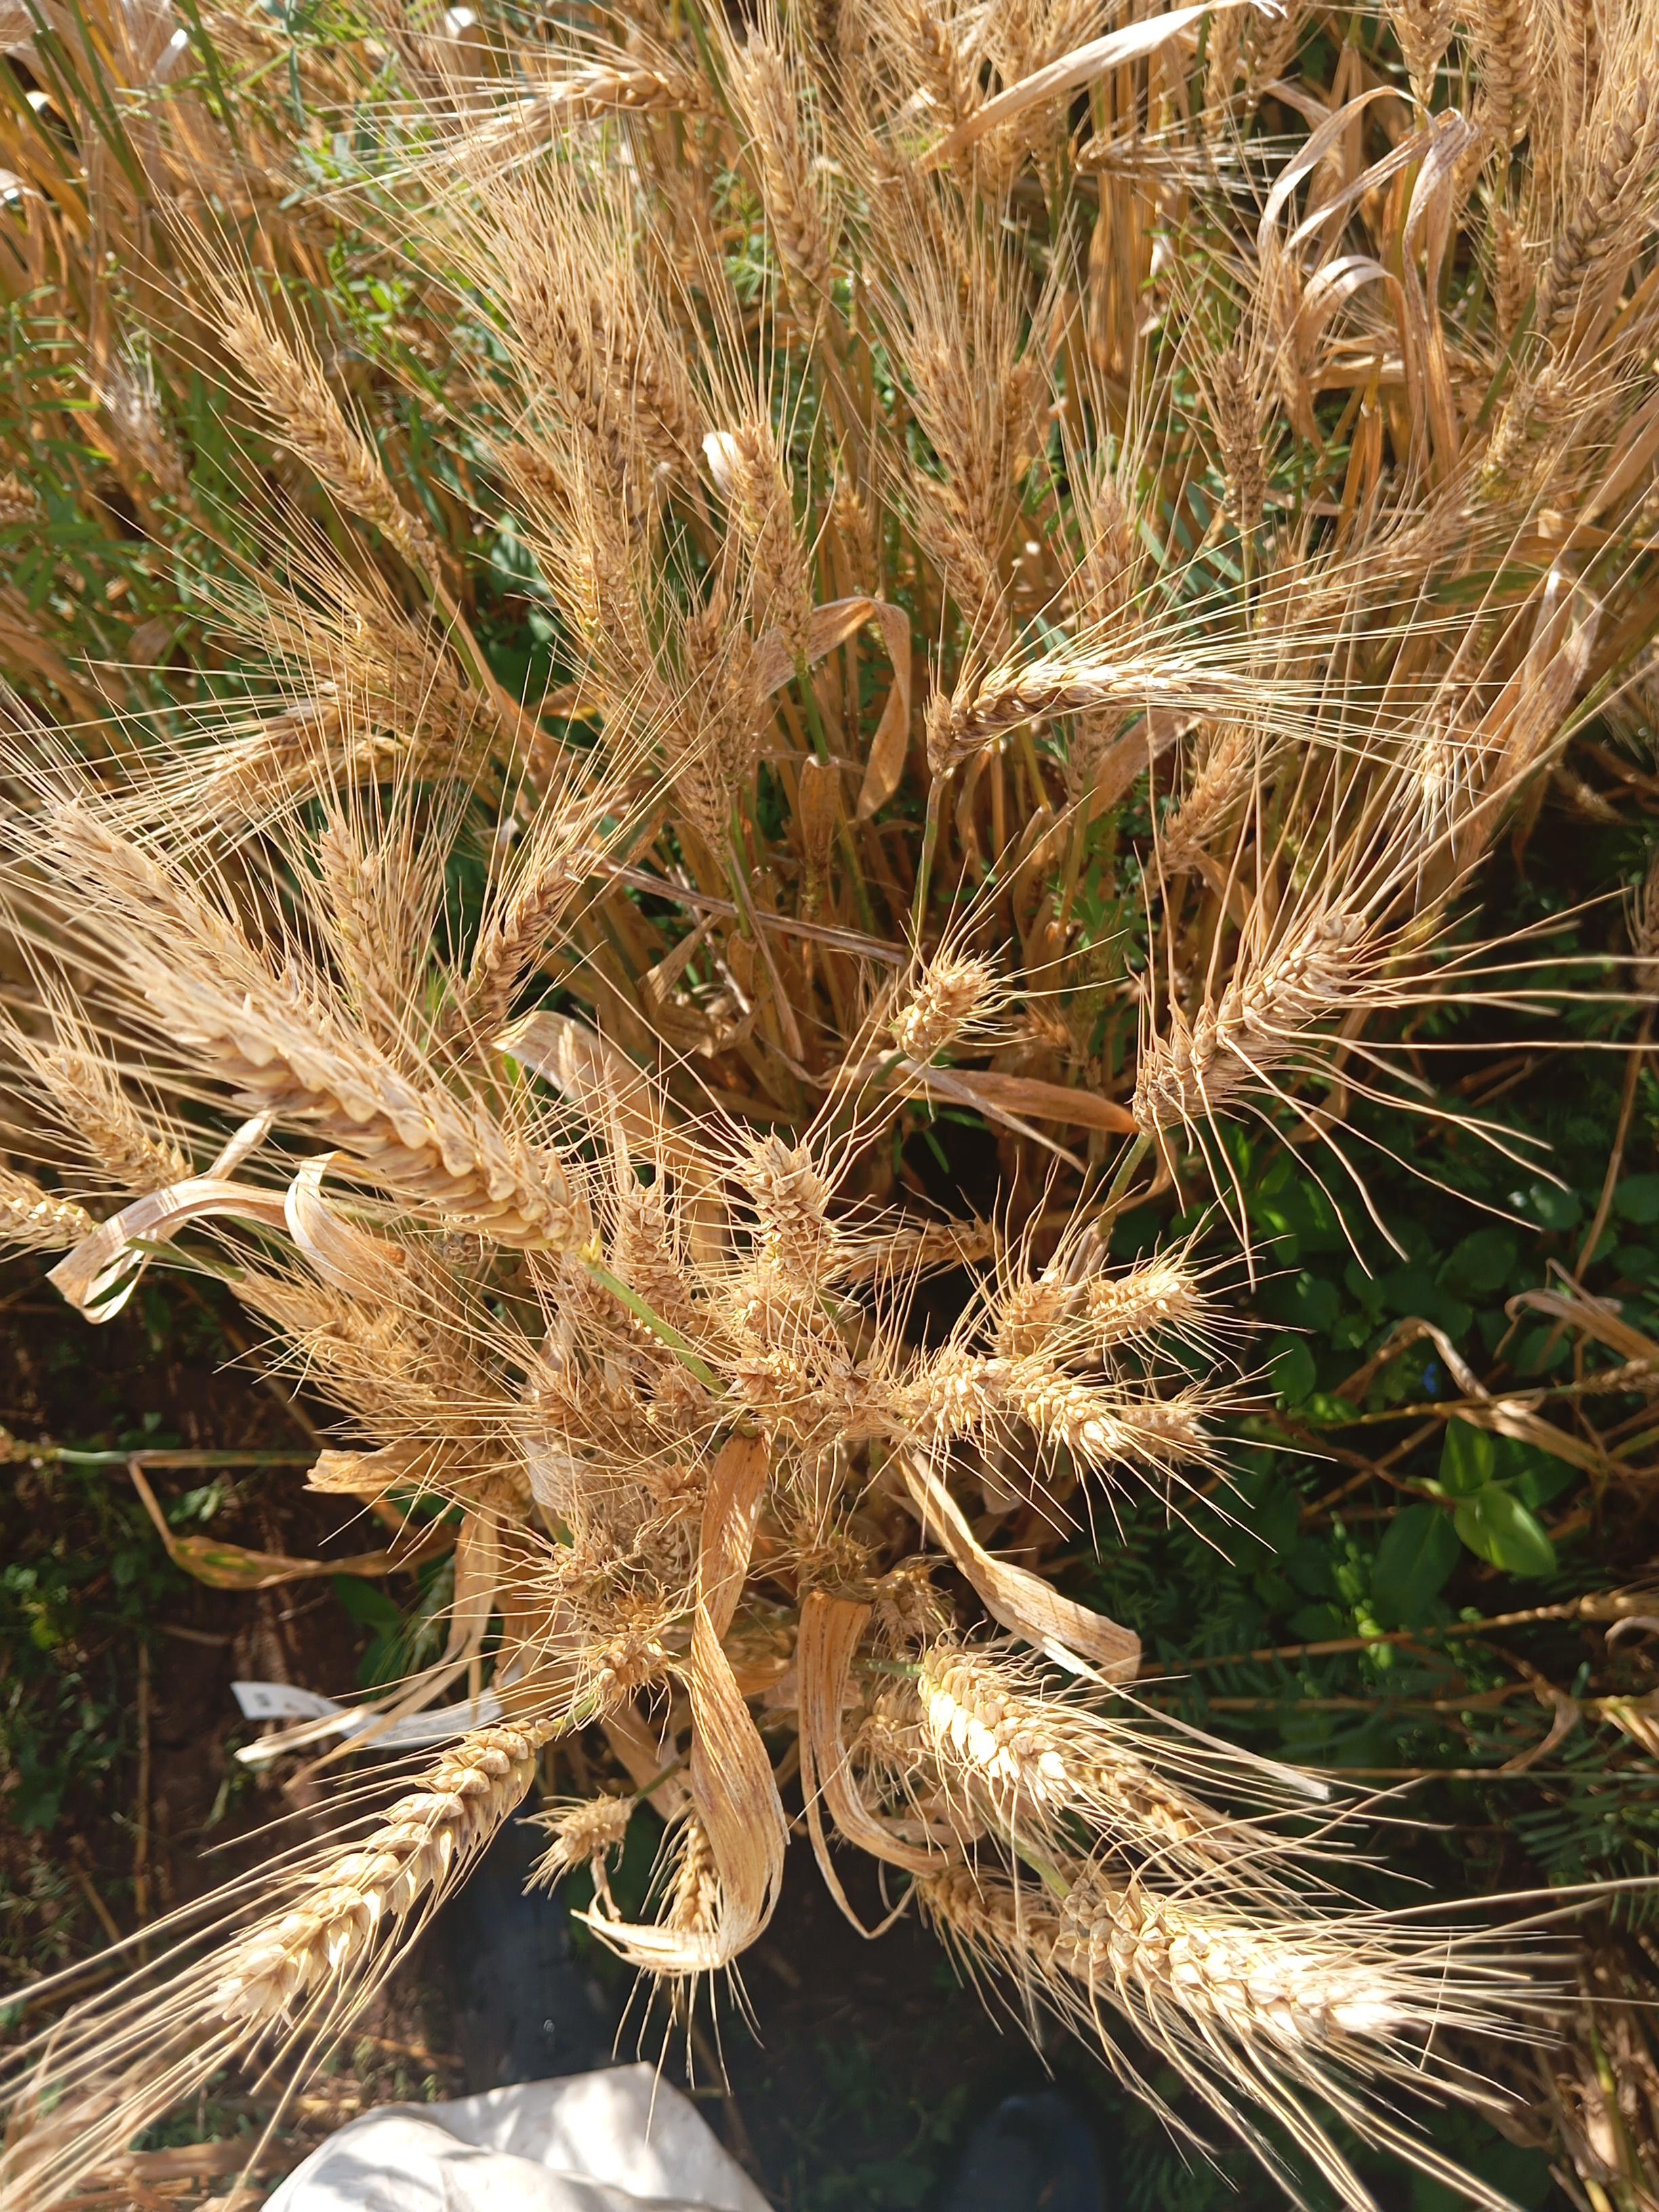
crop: wheat
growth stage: maturity
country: Kenya
